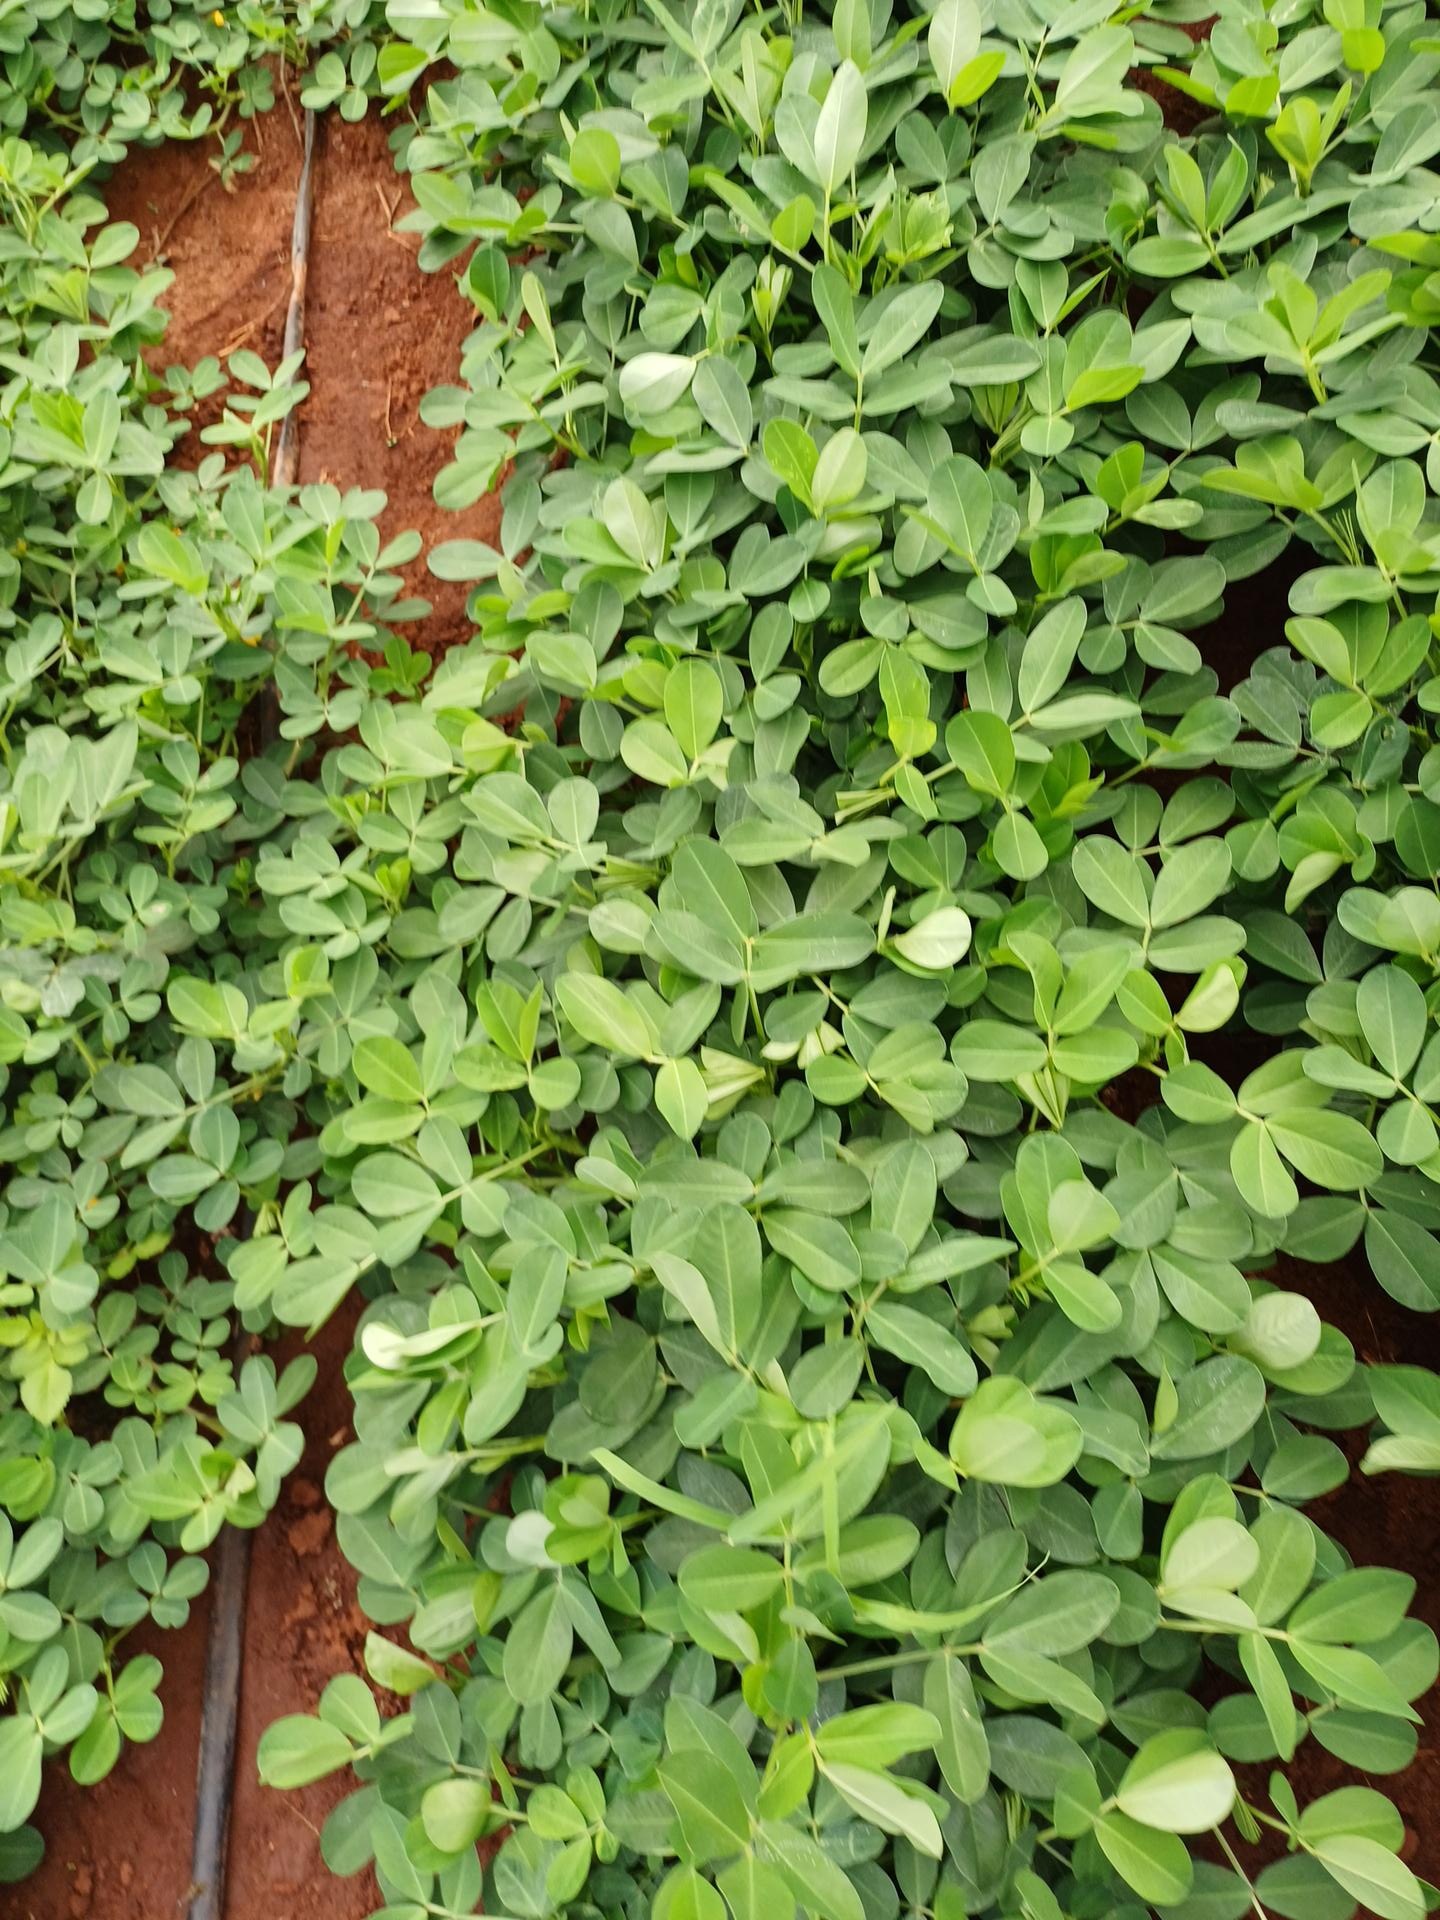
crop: groundnut
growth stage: flowering
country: Kenya
